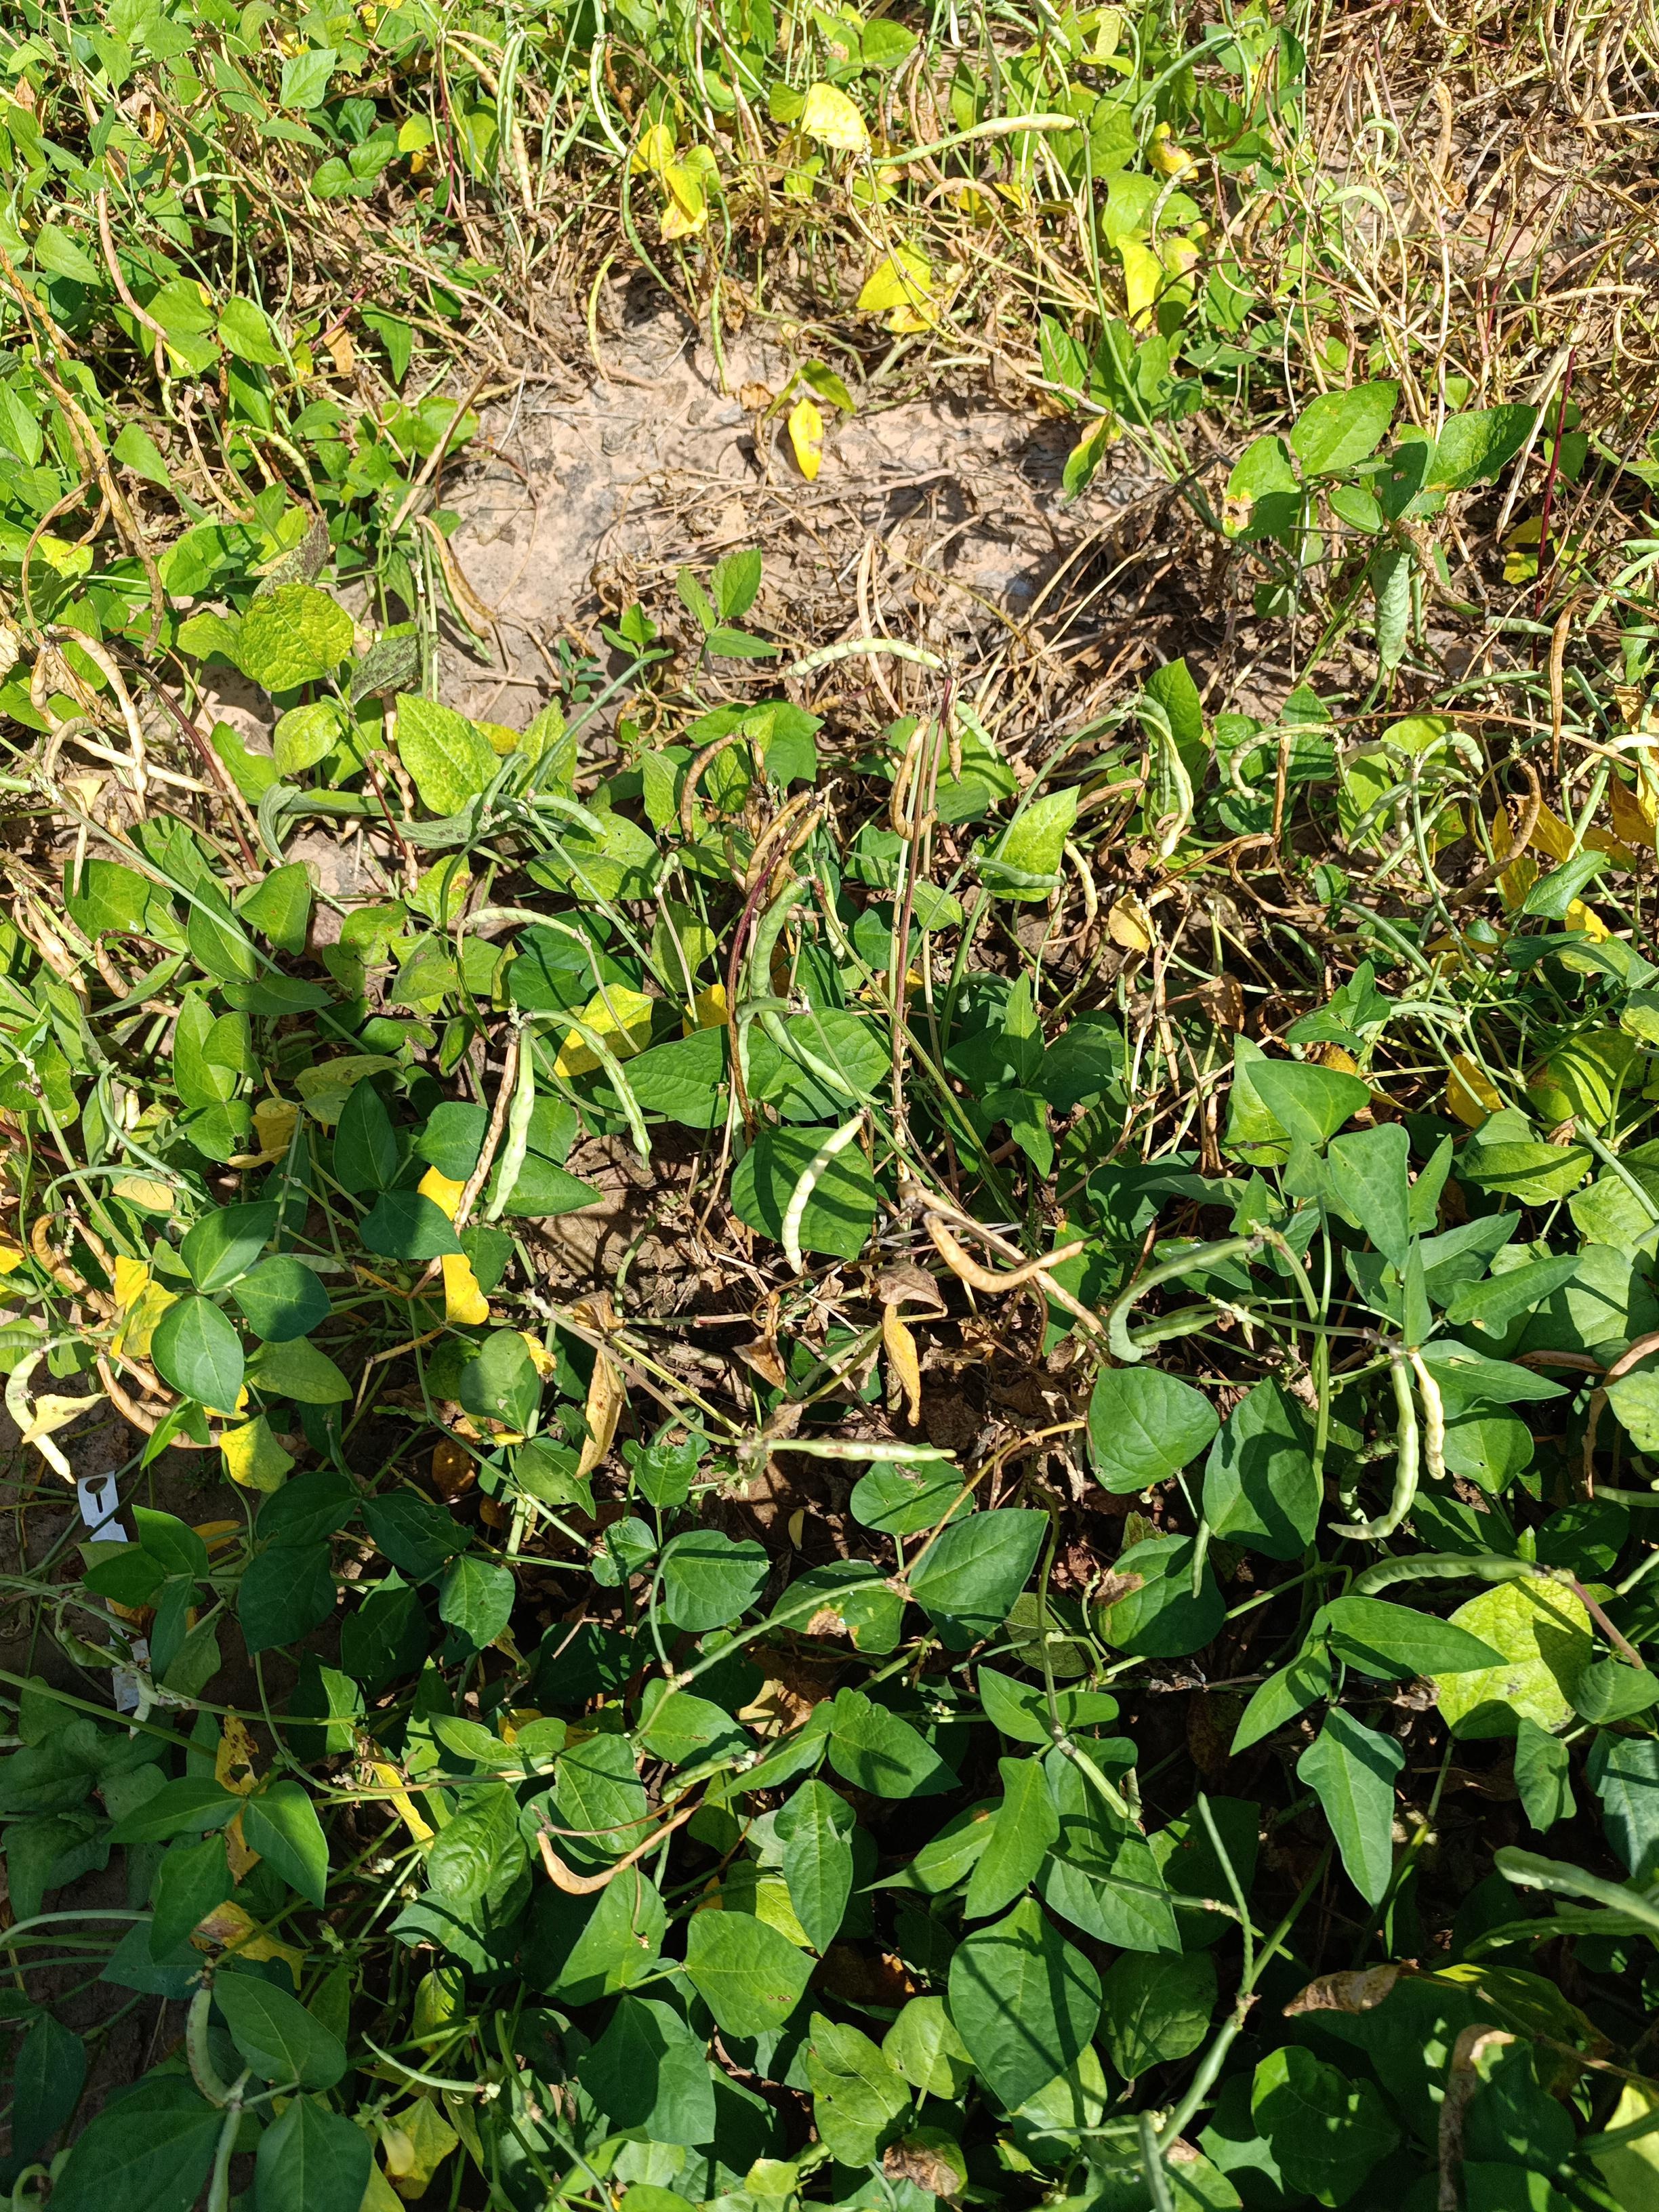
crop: cowpea
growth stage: maturity
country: Nigeria
